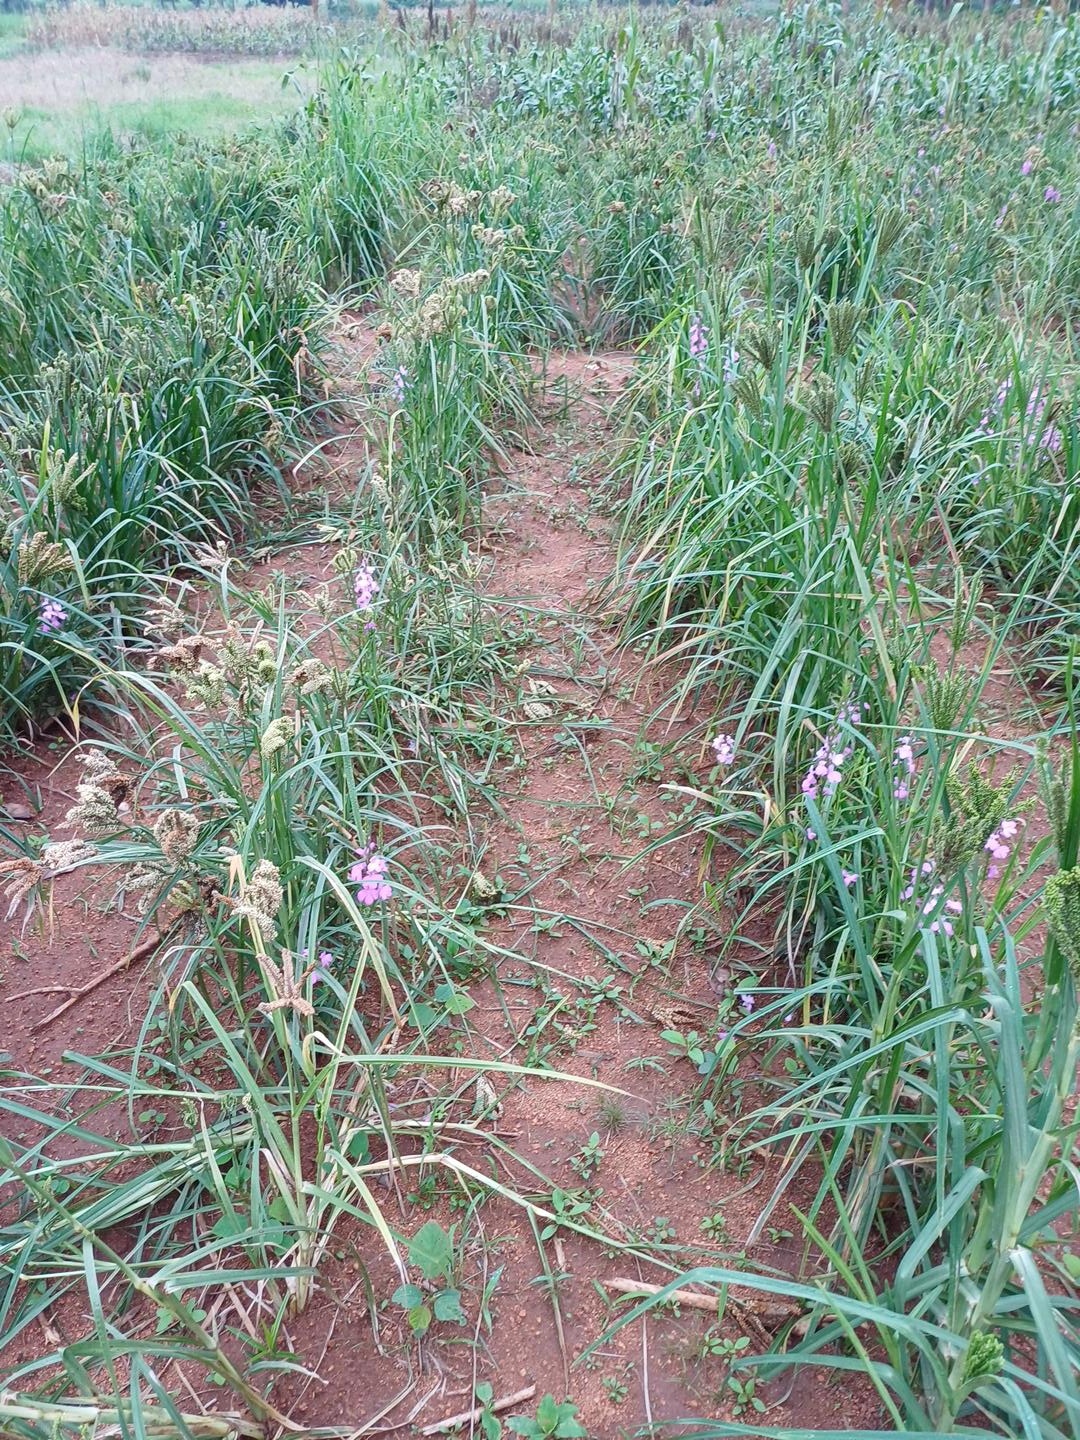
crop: finger millet
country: Kenya
